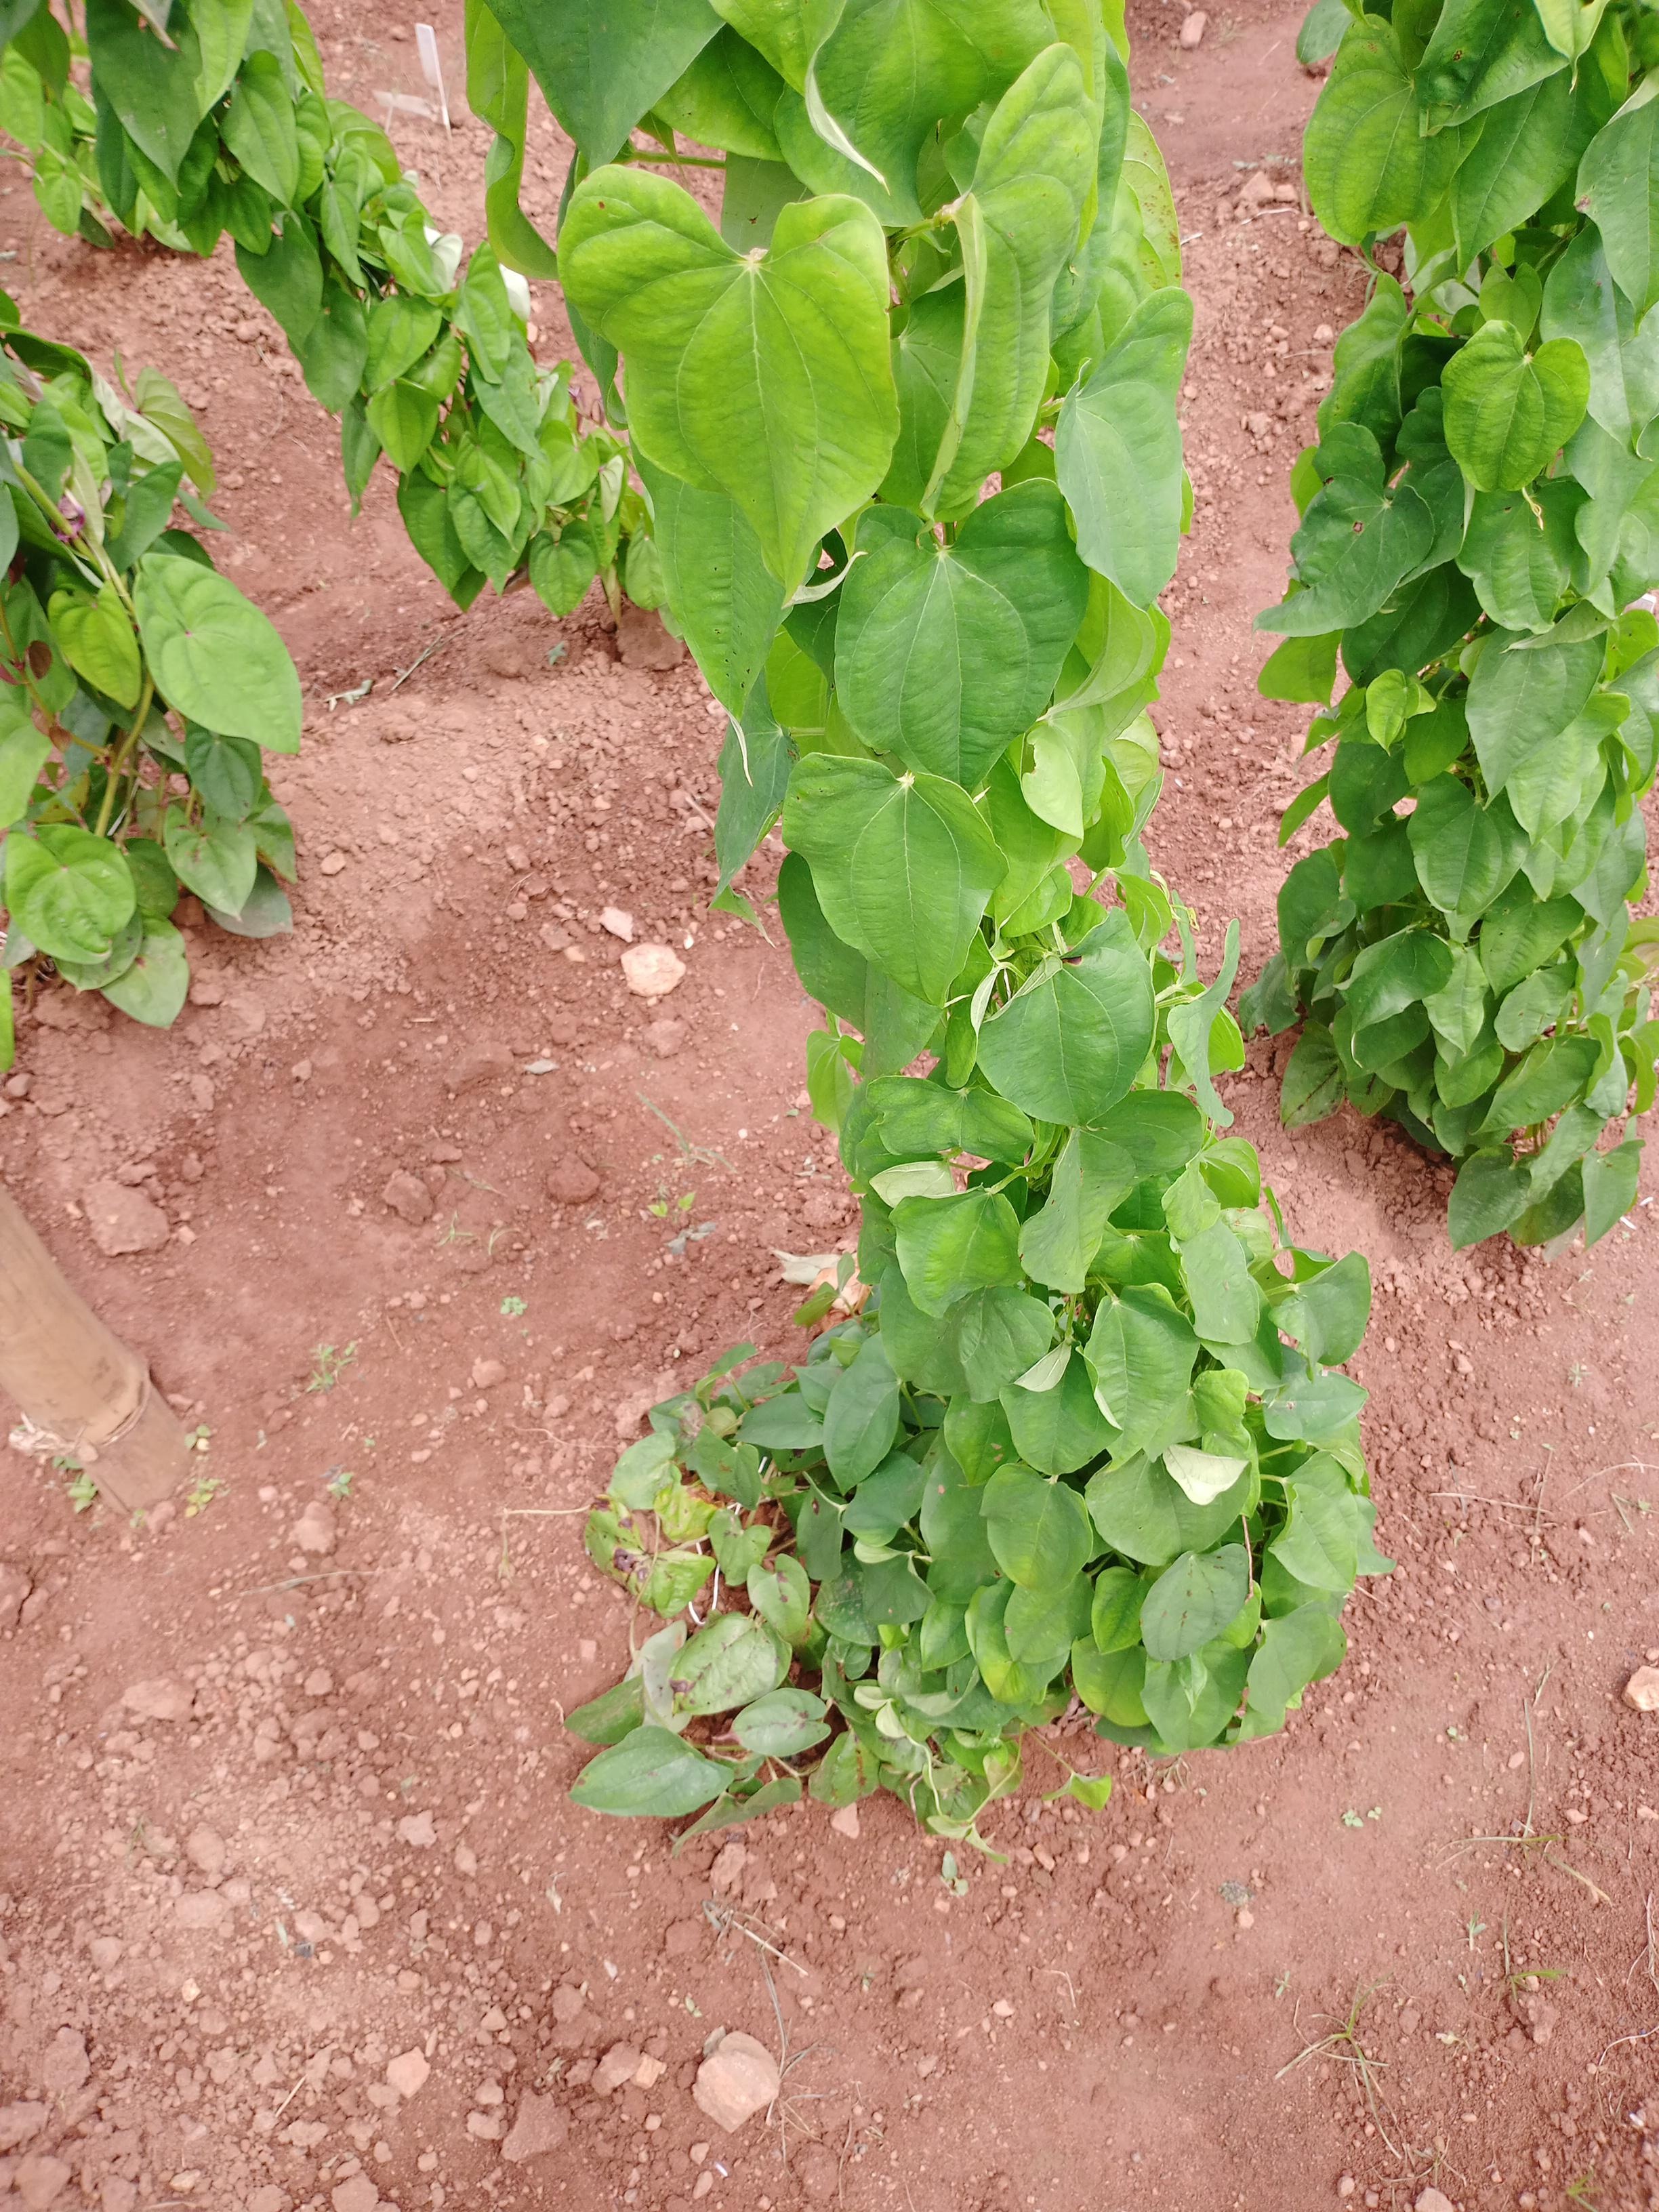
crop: yam
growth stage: vegetative
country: Nigeria
